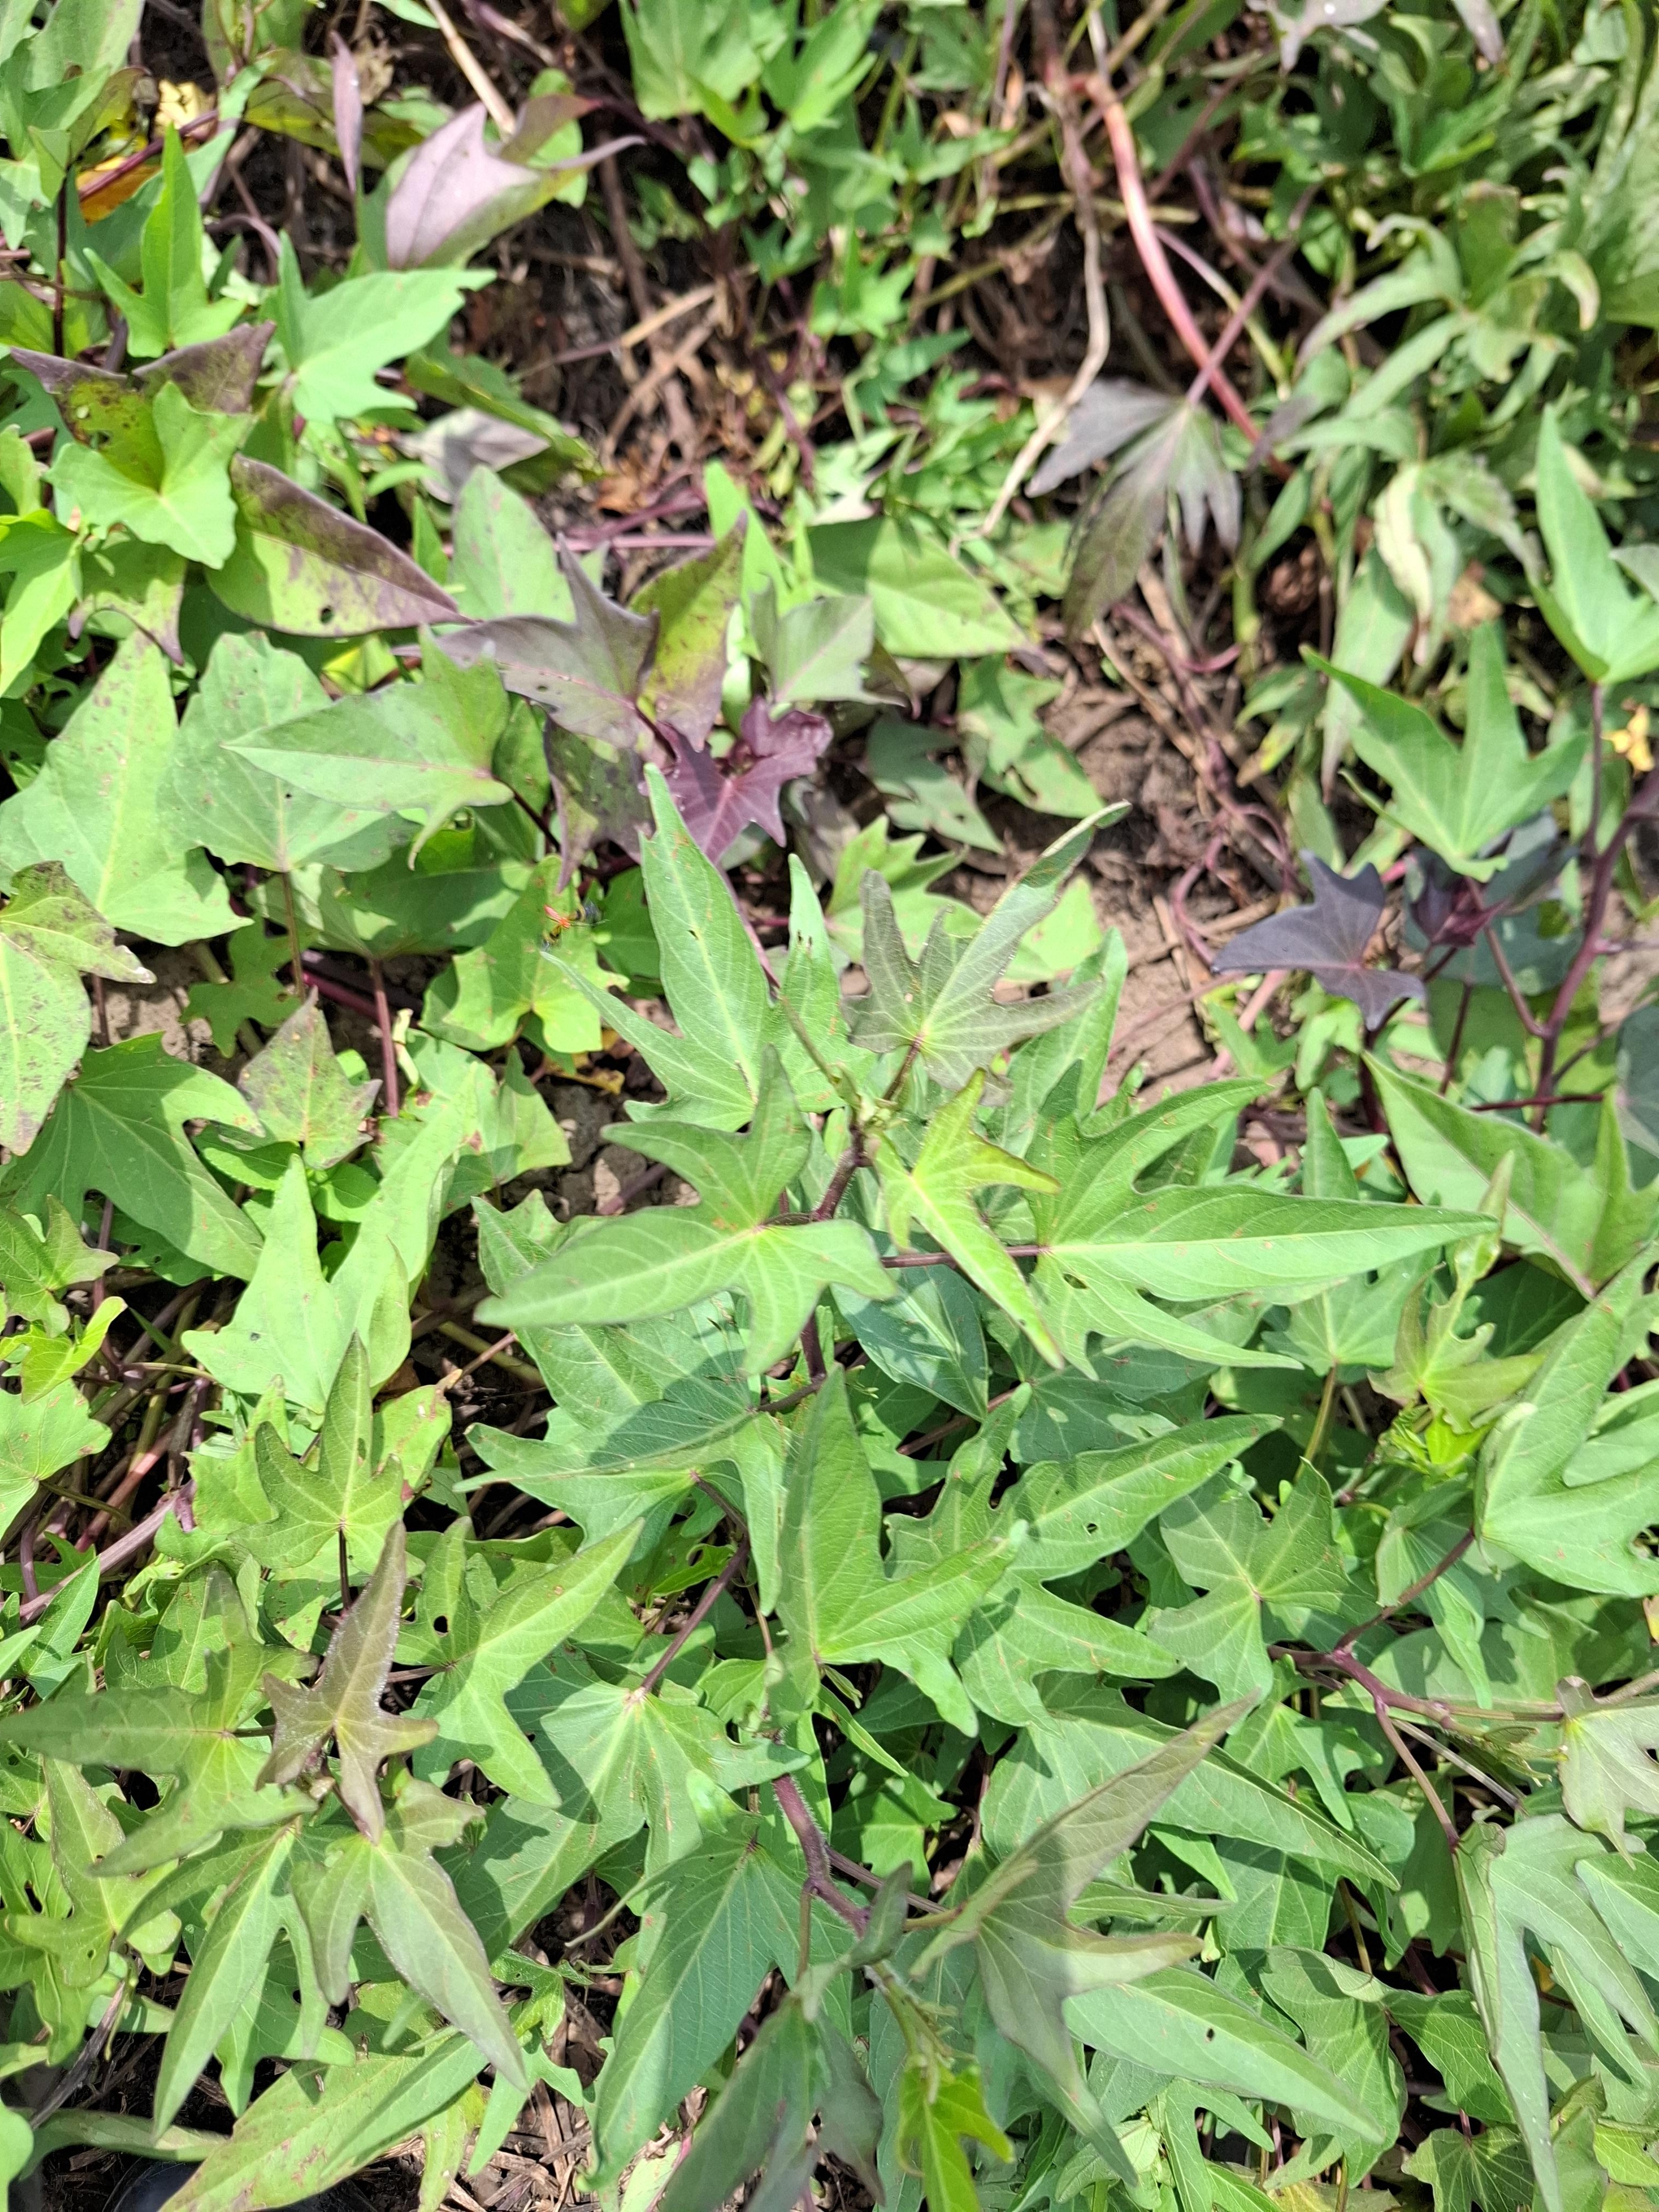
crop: sweet potato
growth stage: flowering
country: Tanzania
